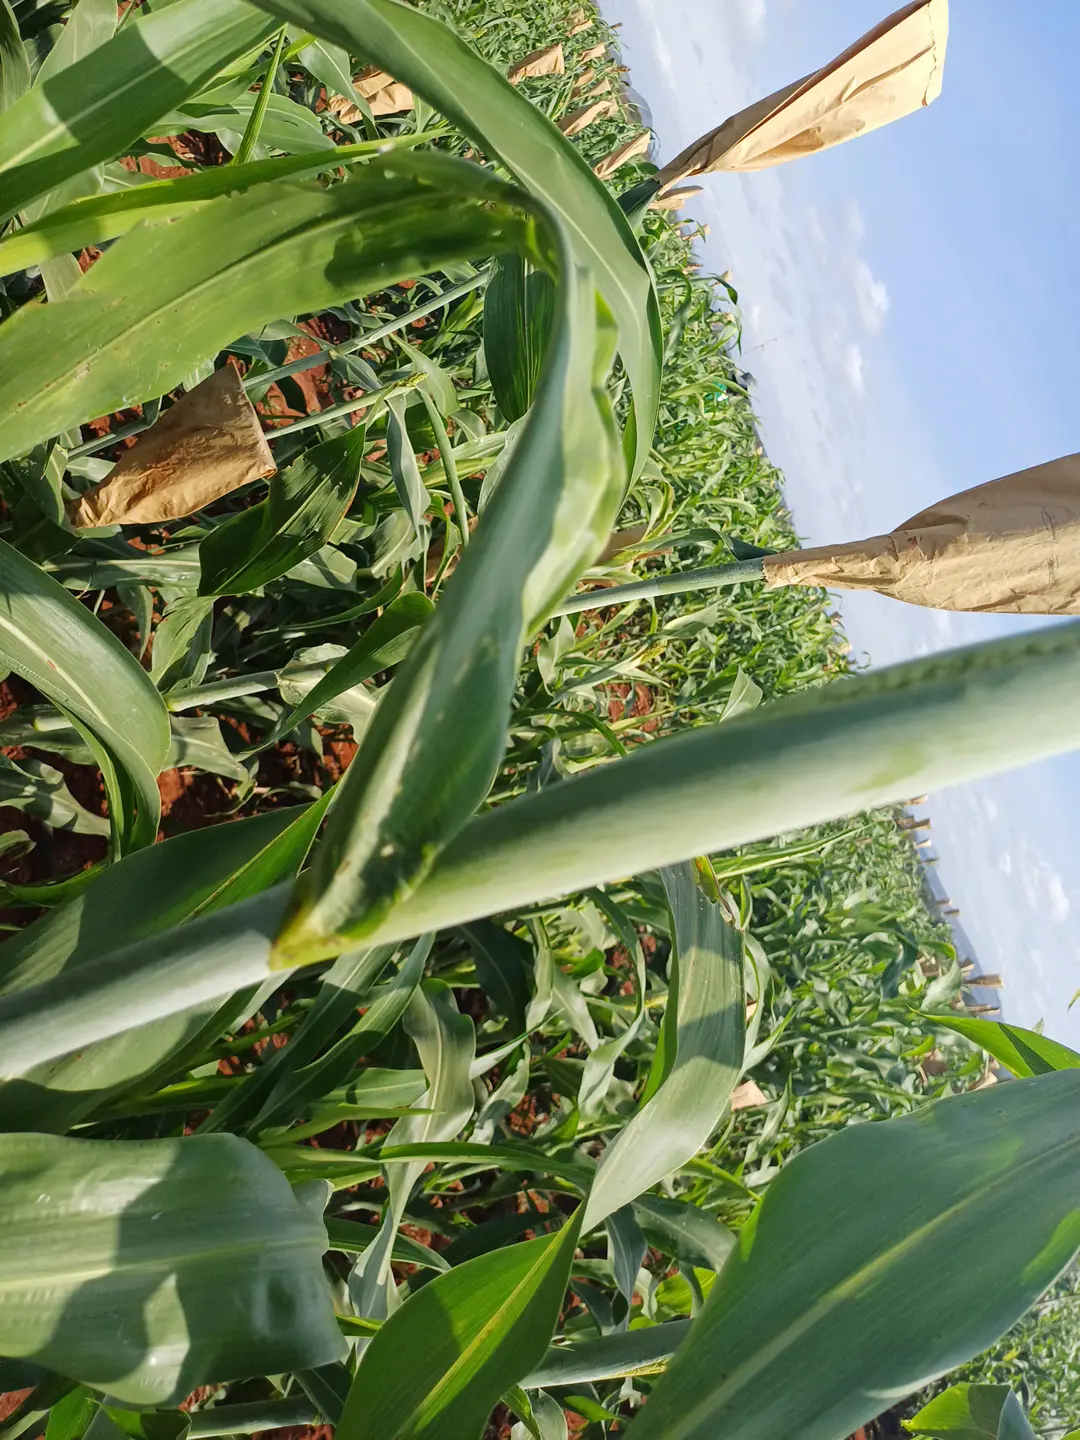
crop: sorghum
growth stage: heading tuber
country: Kenya
